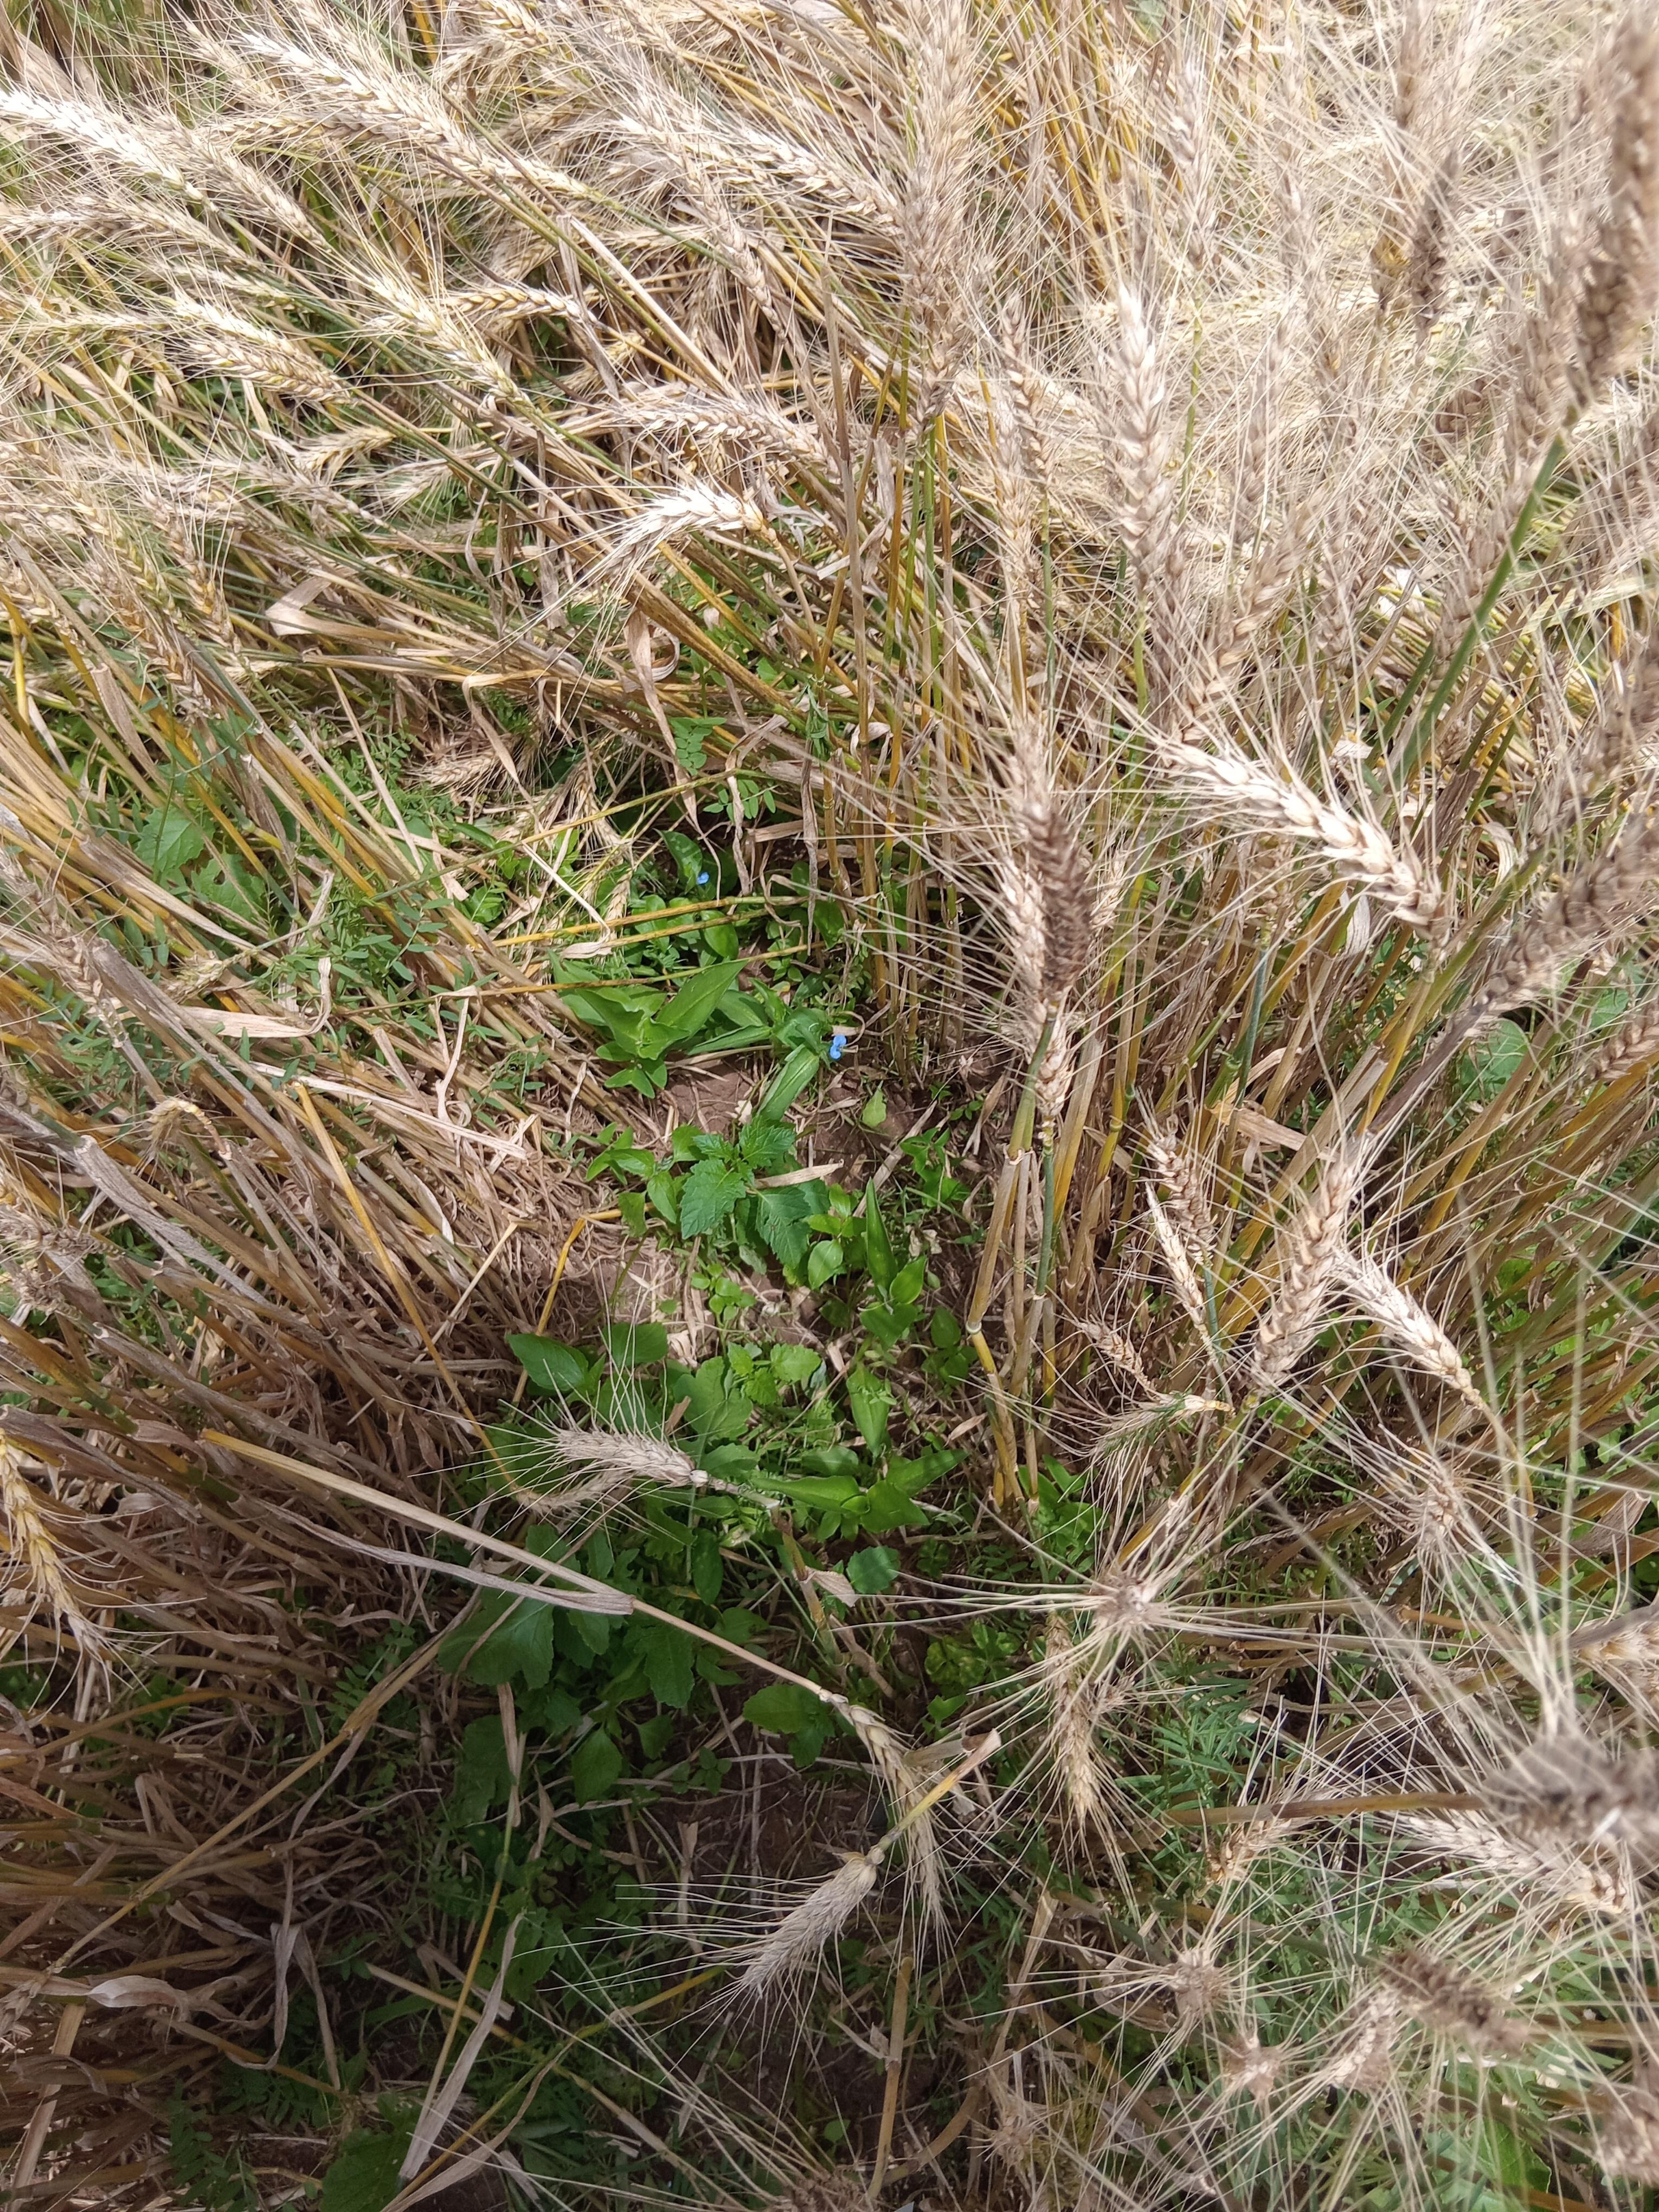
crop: wheat
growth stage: maturity
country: Kenya
